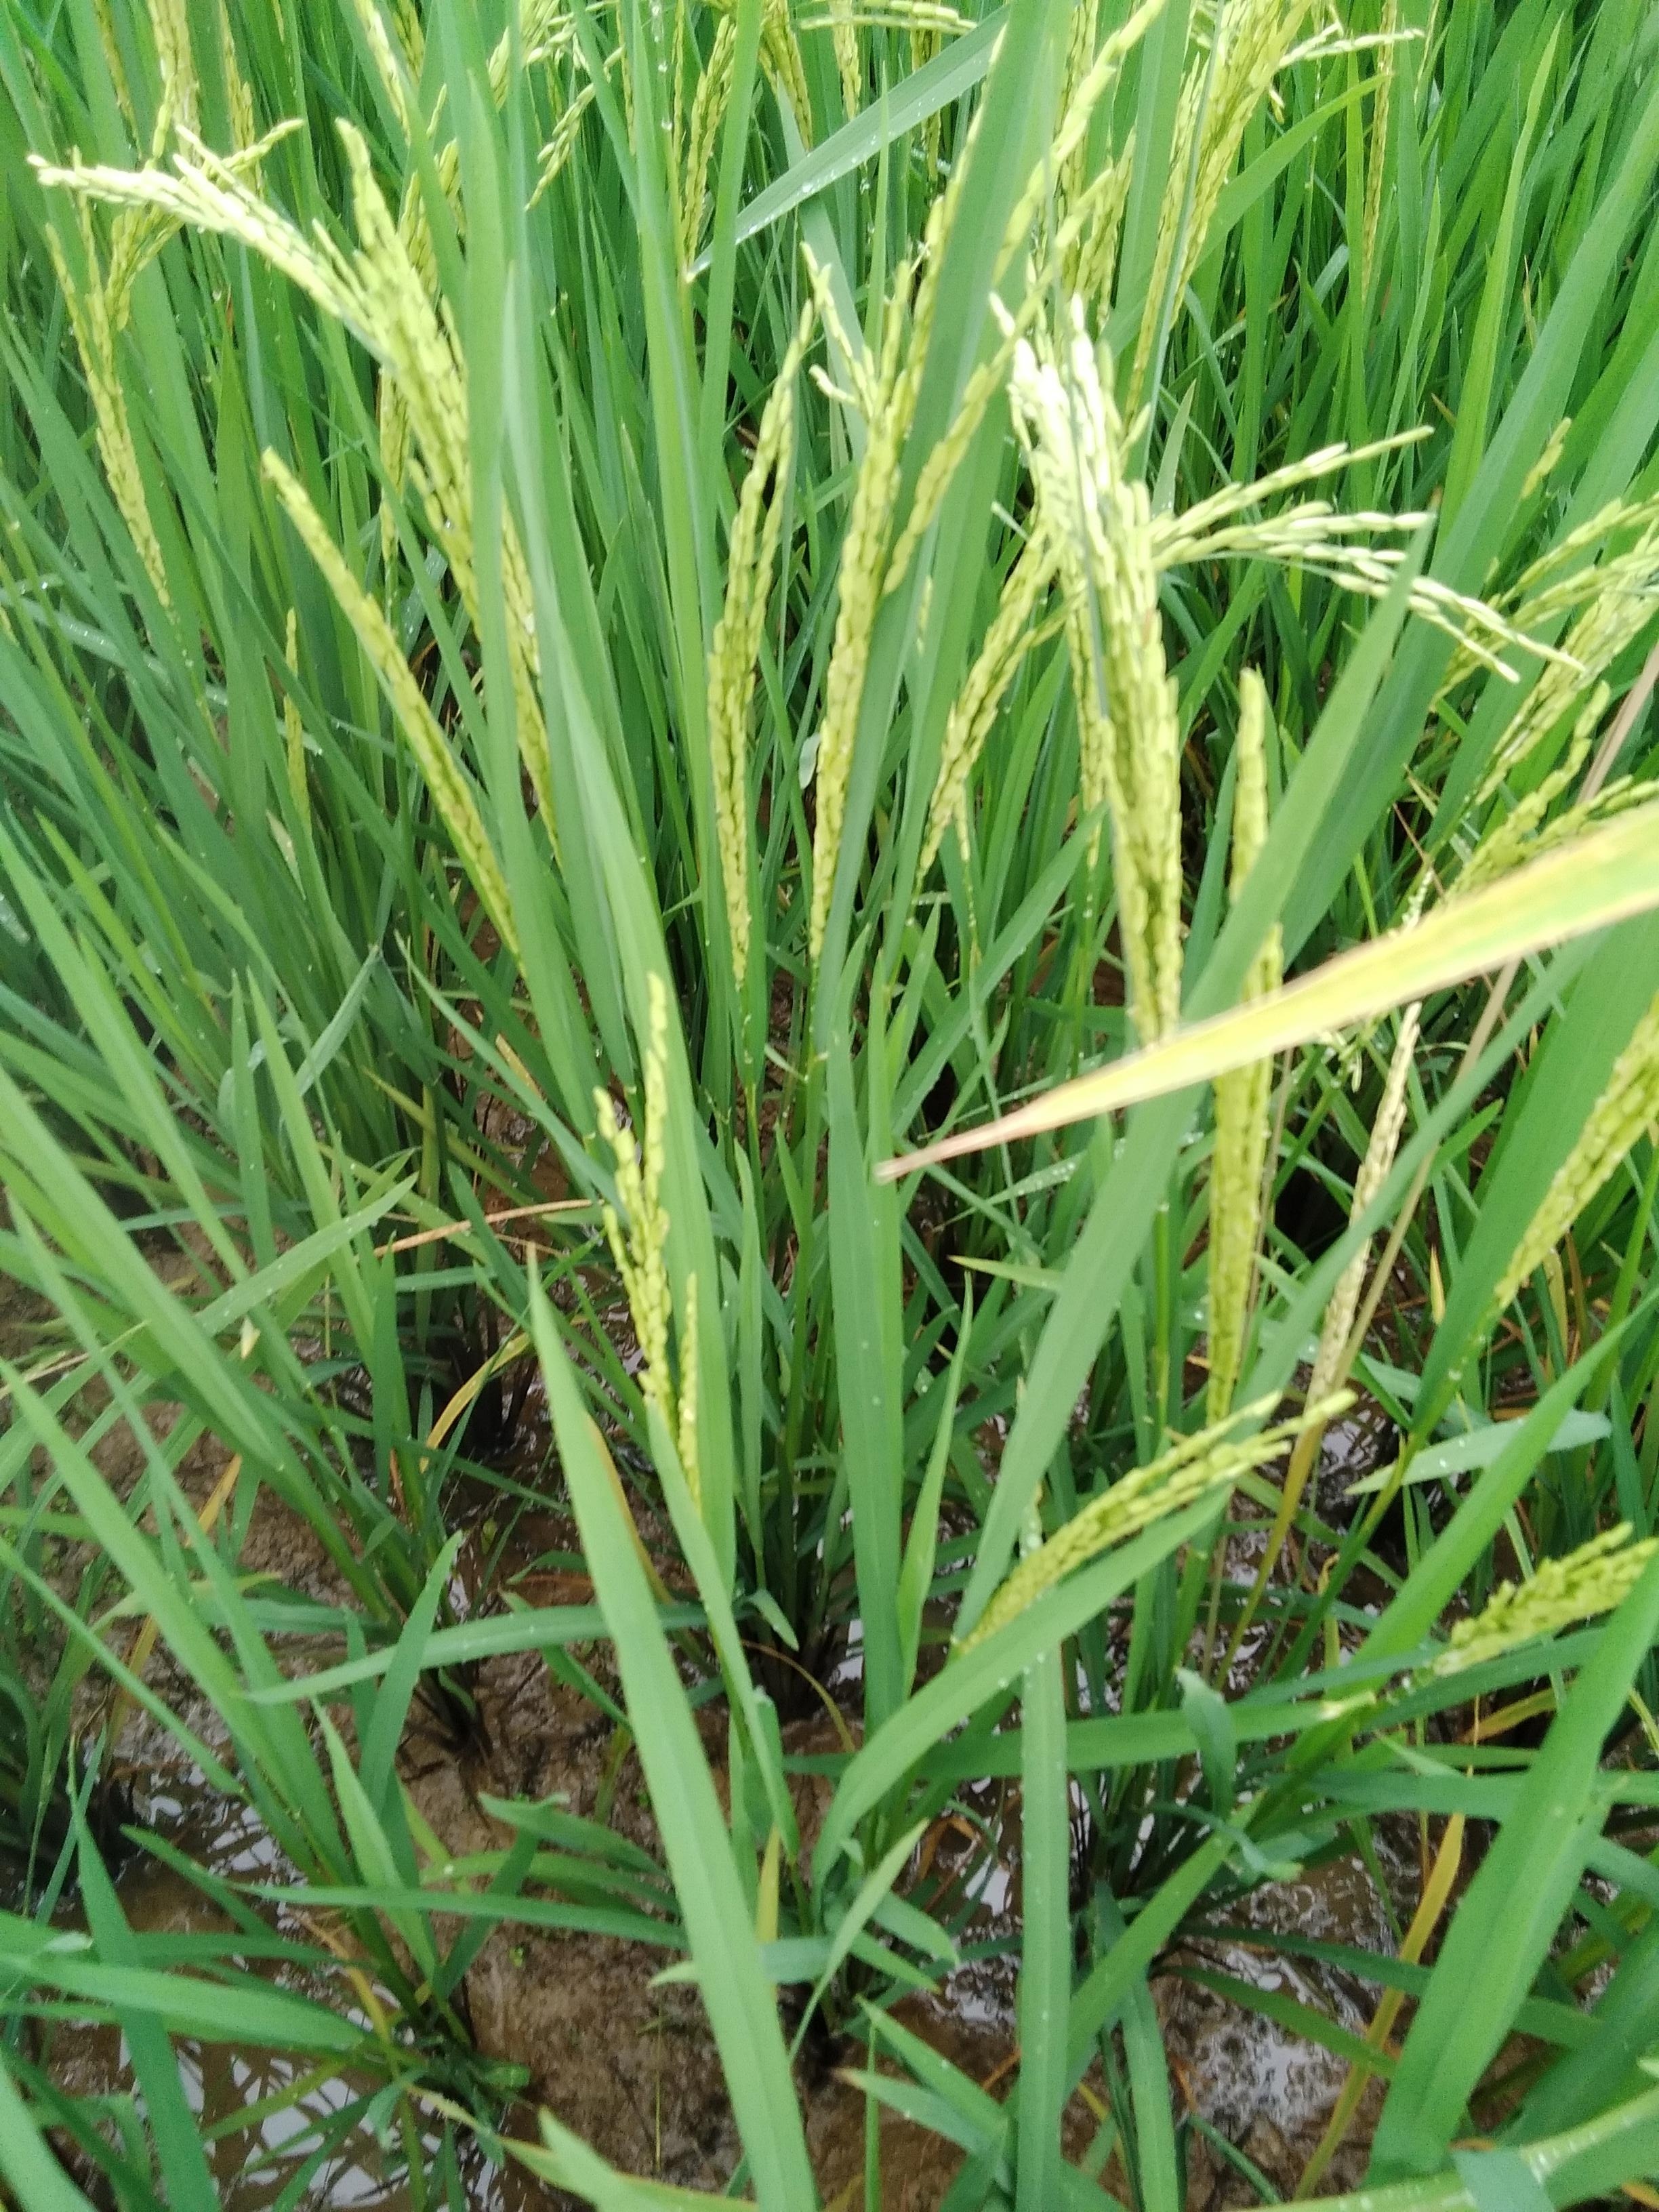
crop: rice
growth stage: flowering
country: Nigeria
